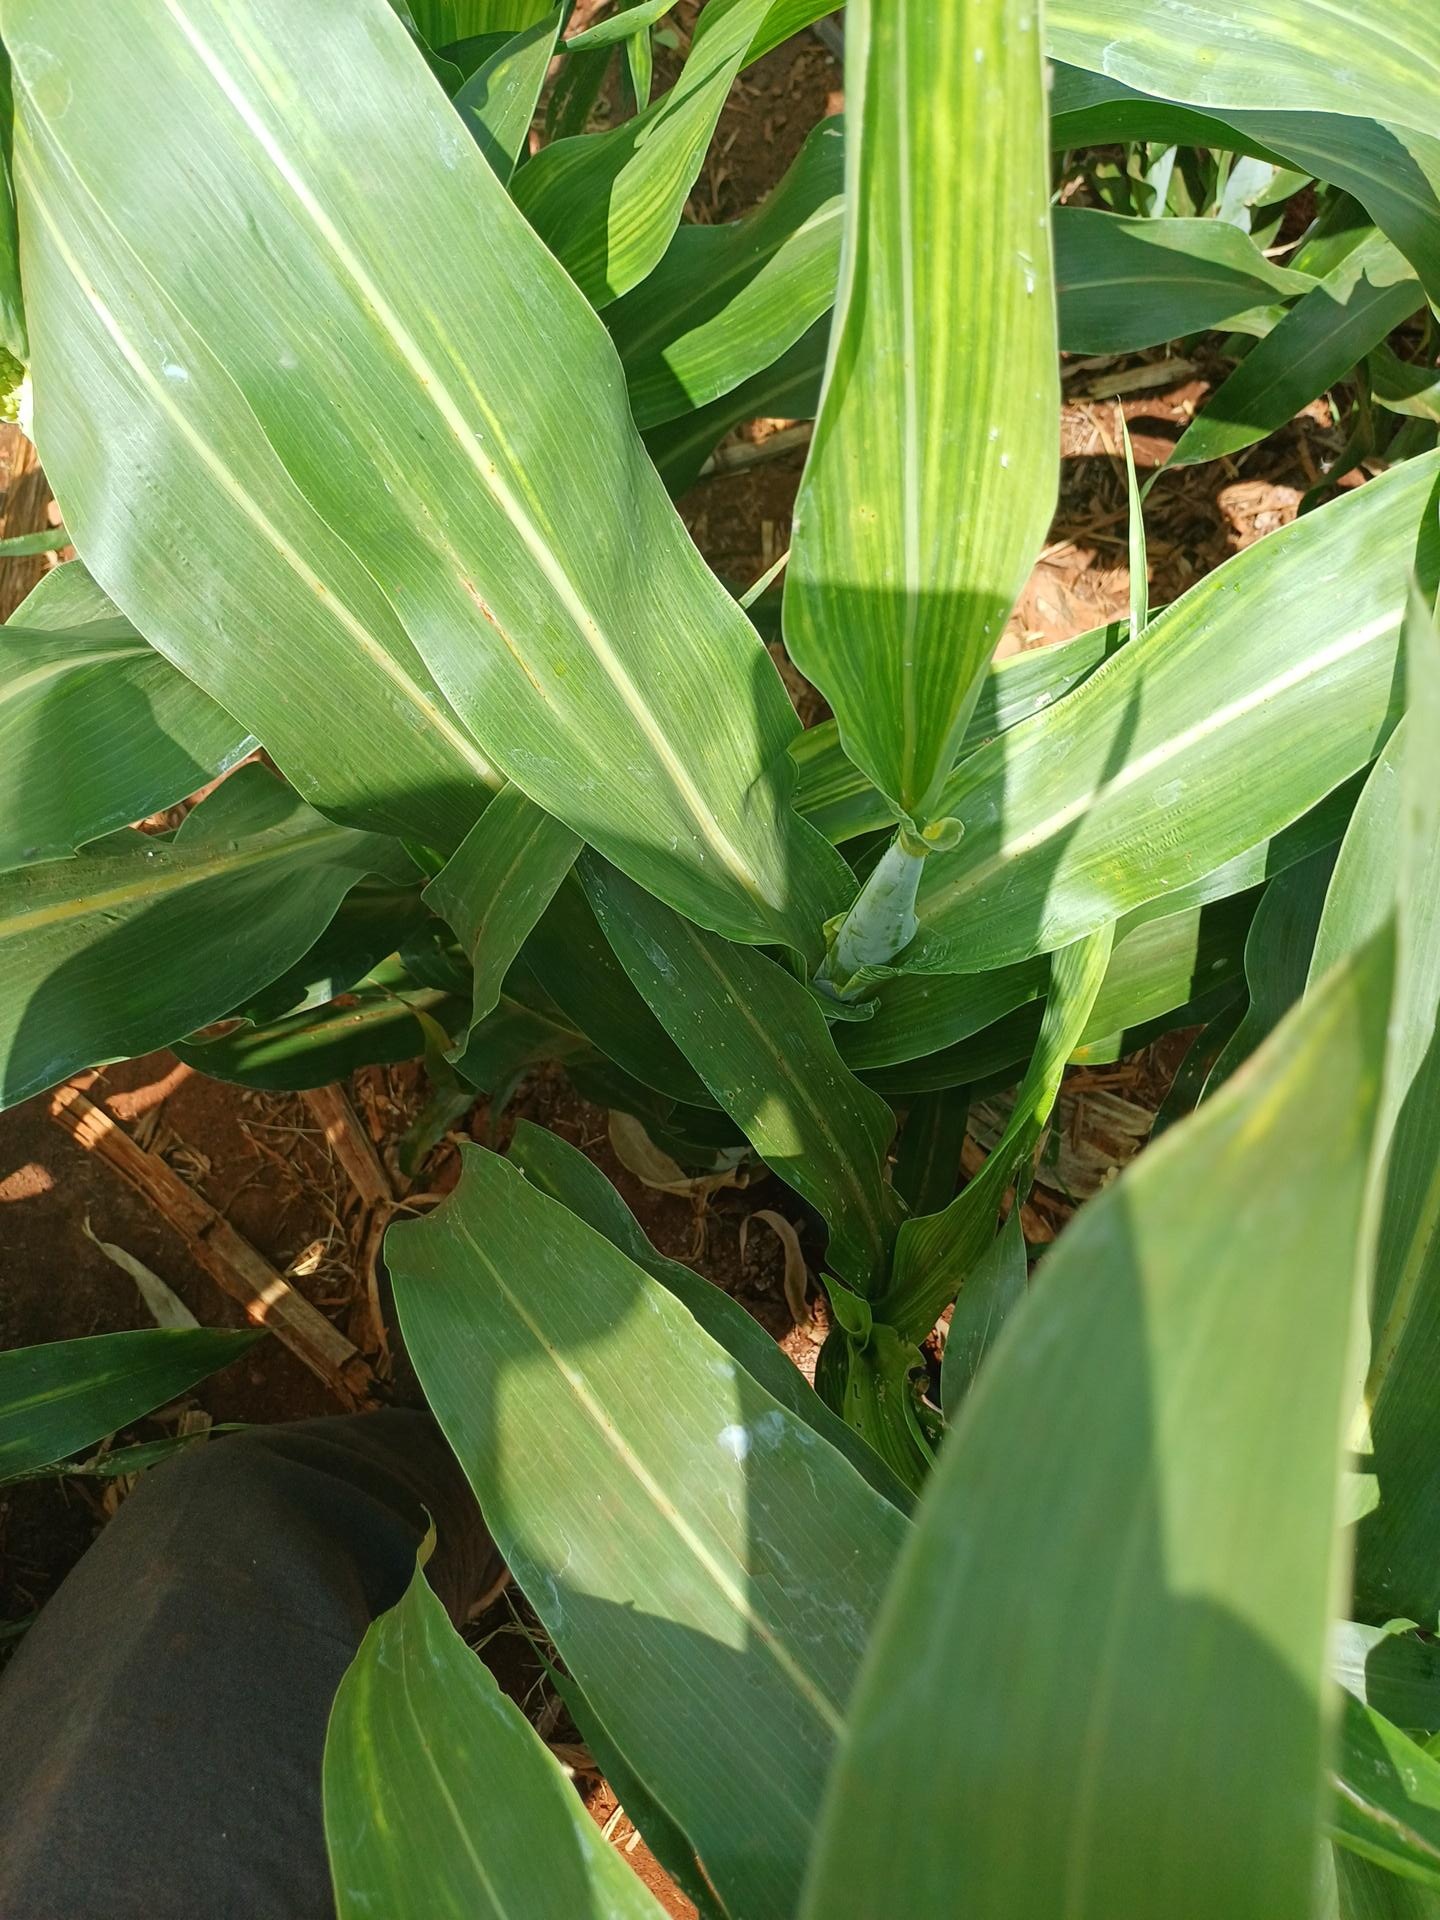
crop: sorghum
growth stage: heading tuber
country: Kenya
